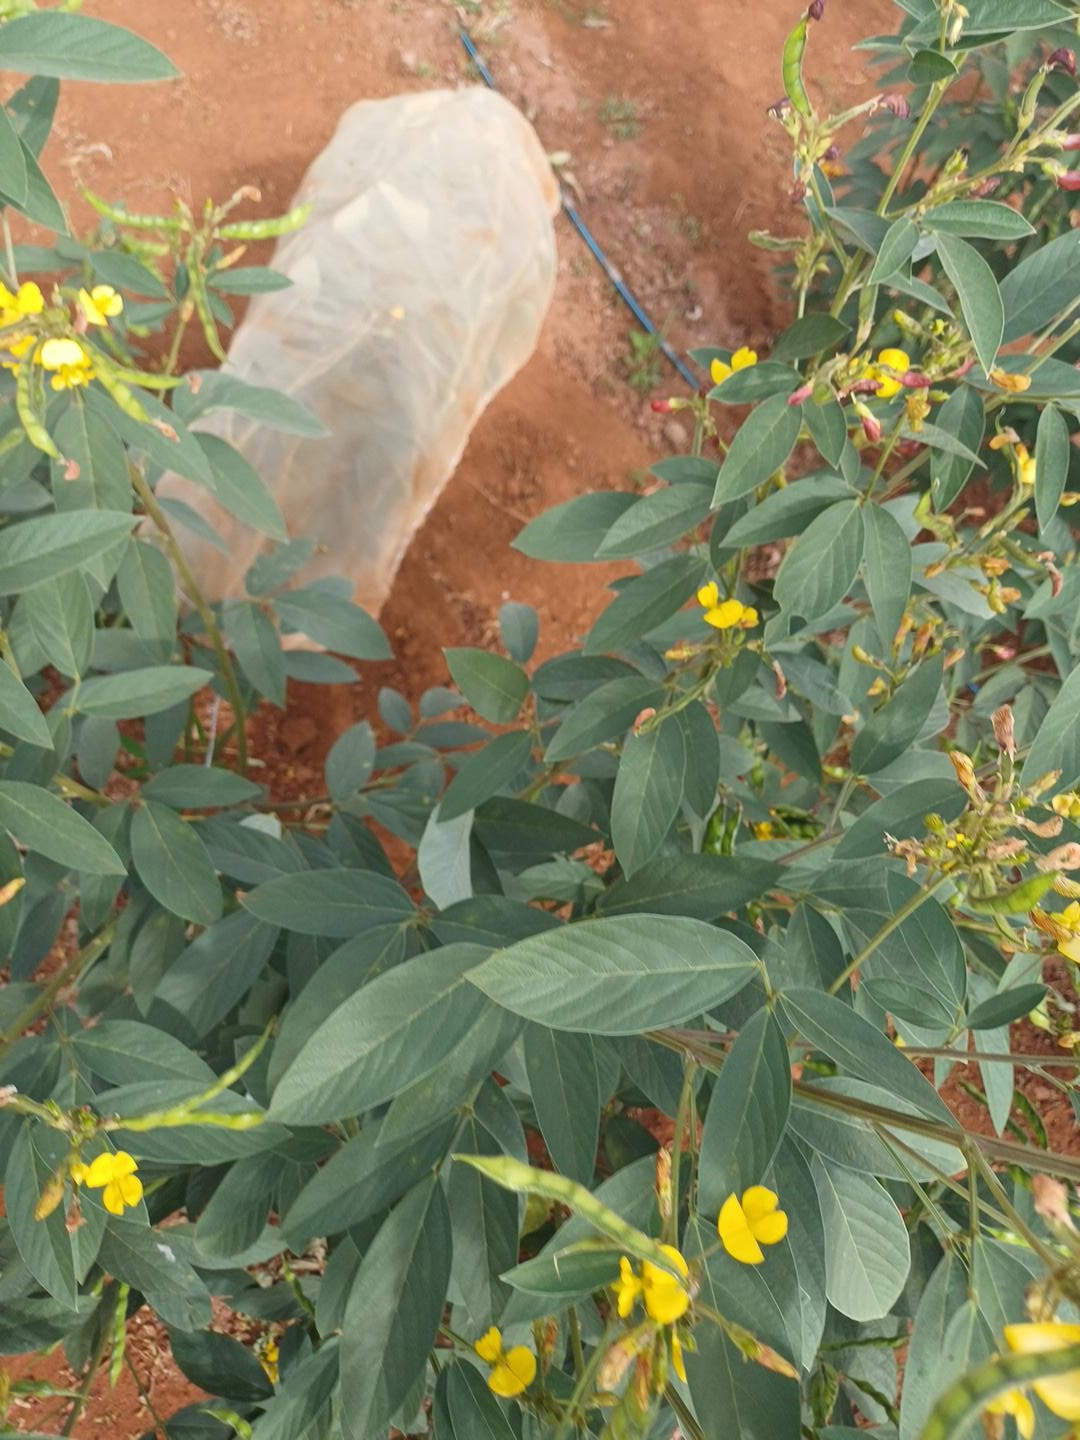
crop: pigeonpea
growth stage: development pod
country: Kenya
